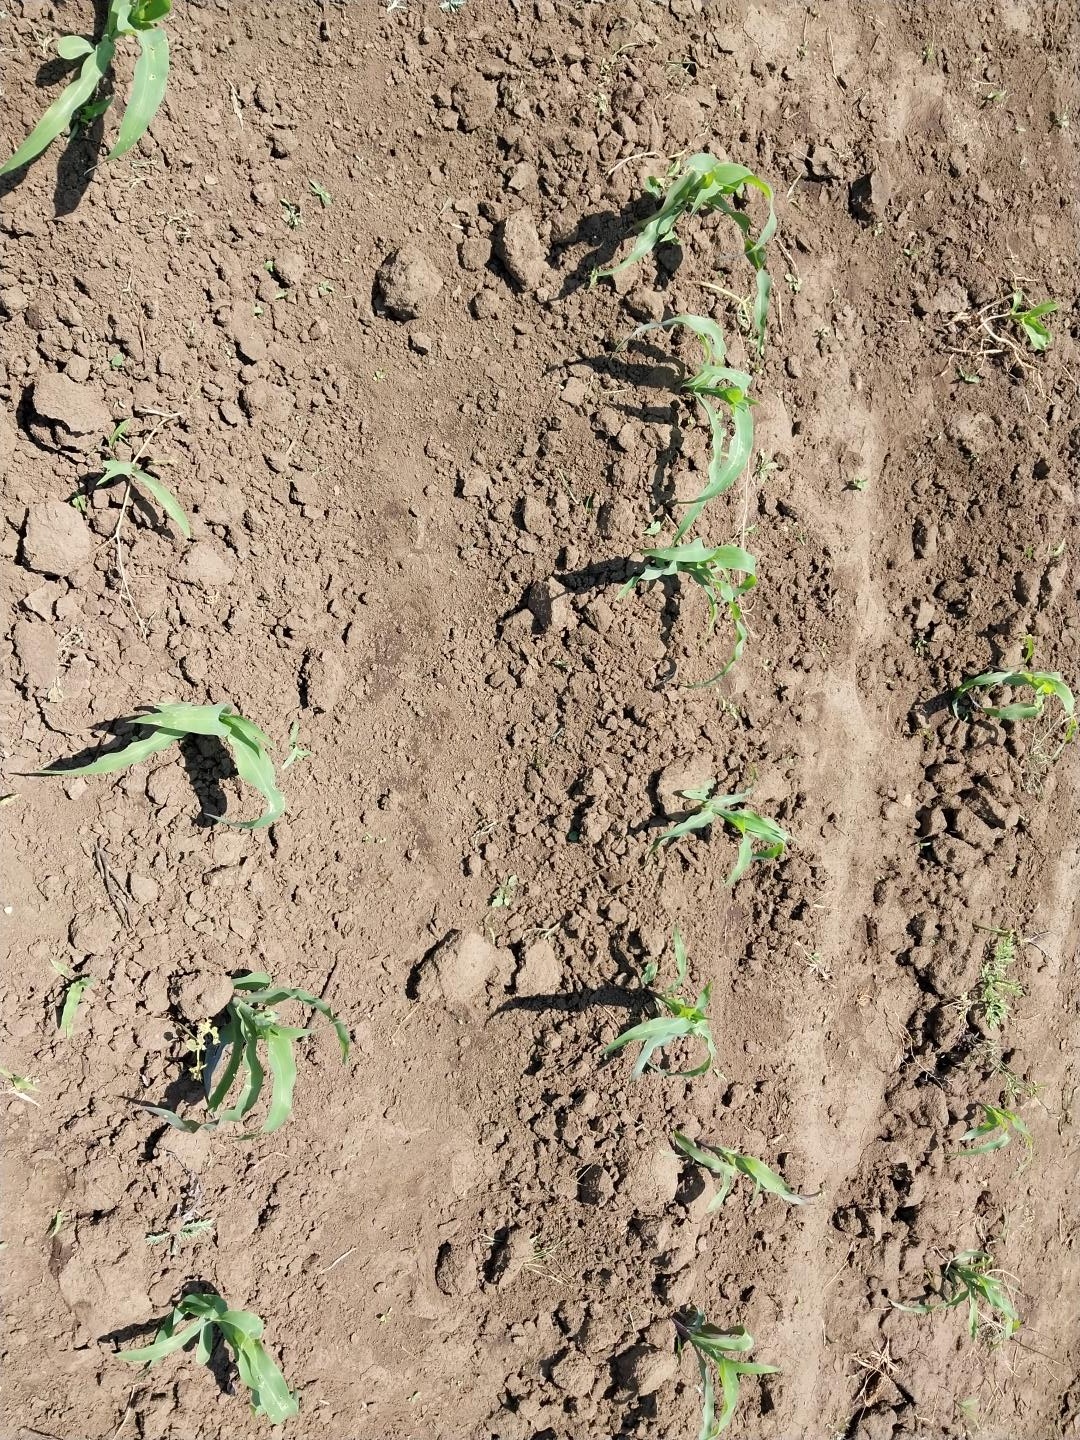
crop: maize
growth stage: vegetative
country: Tanzania
